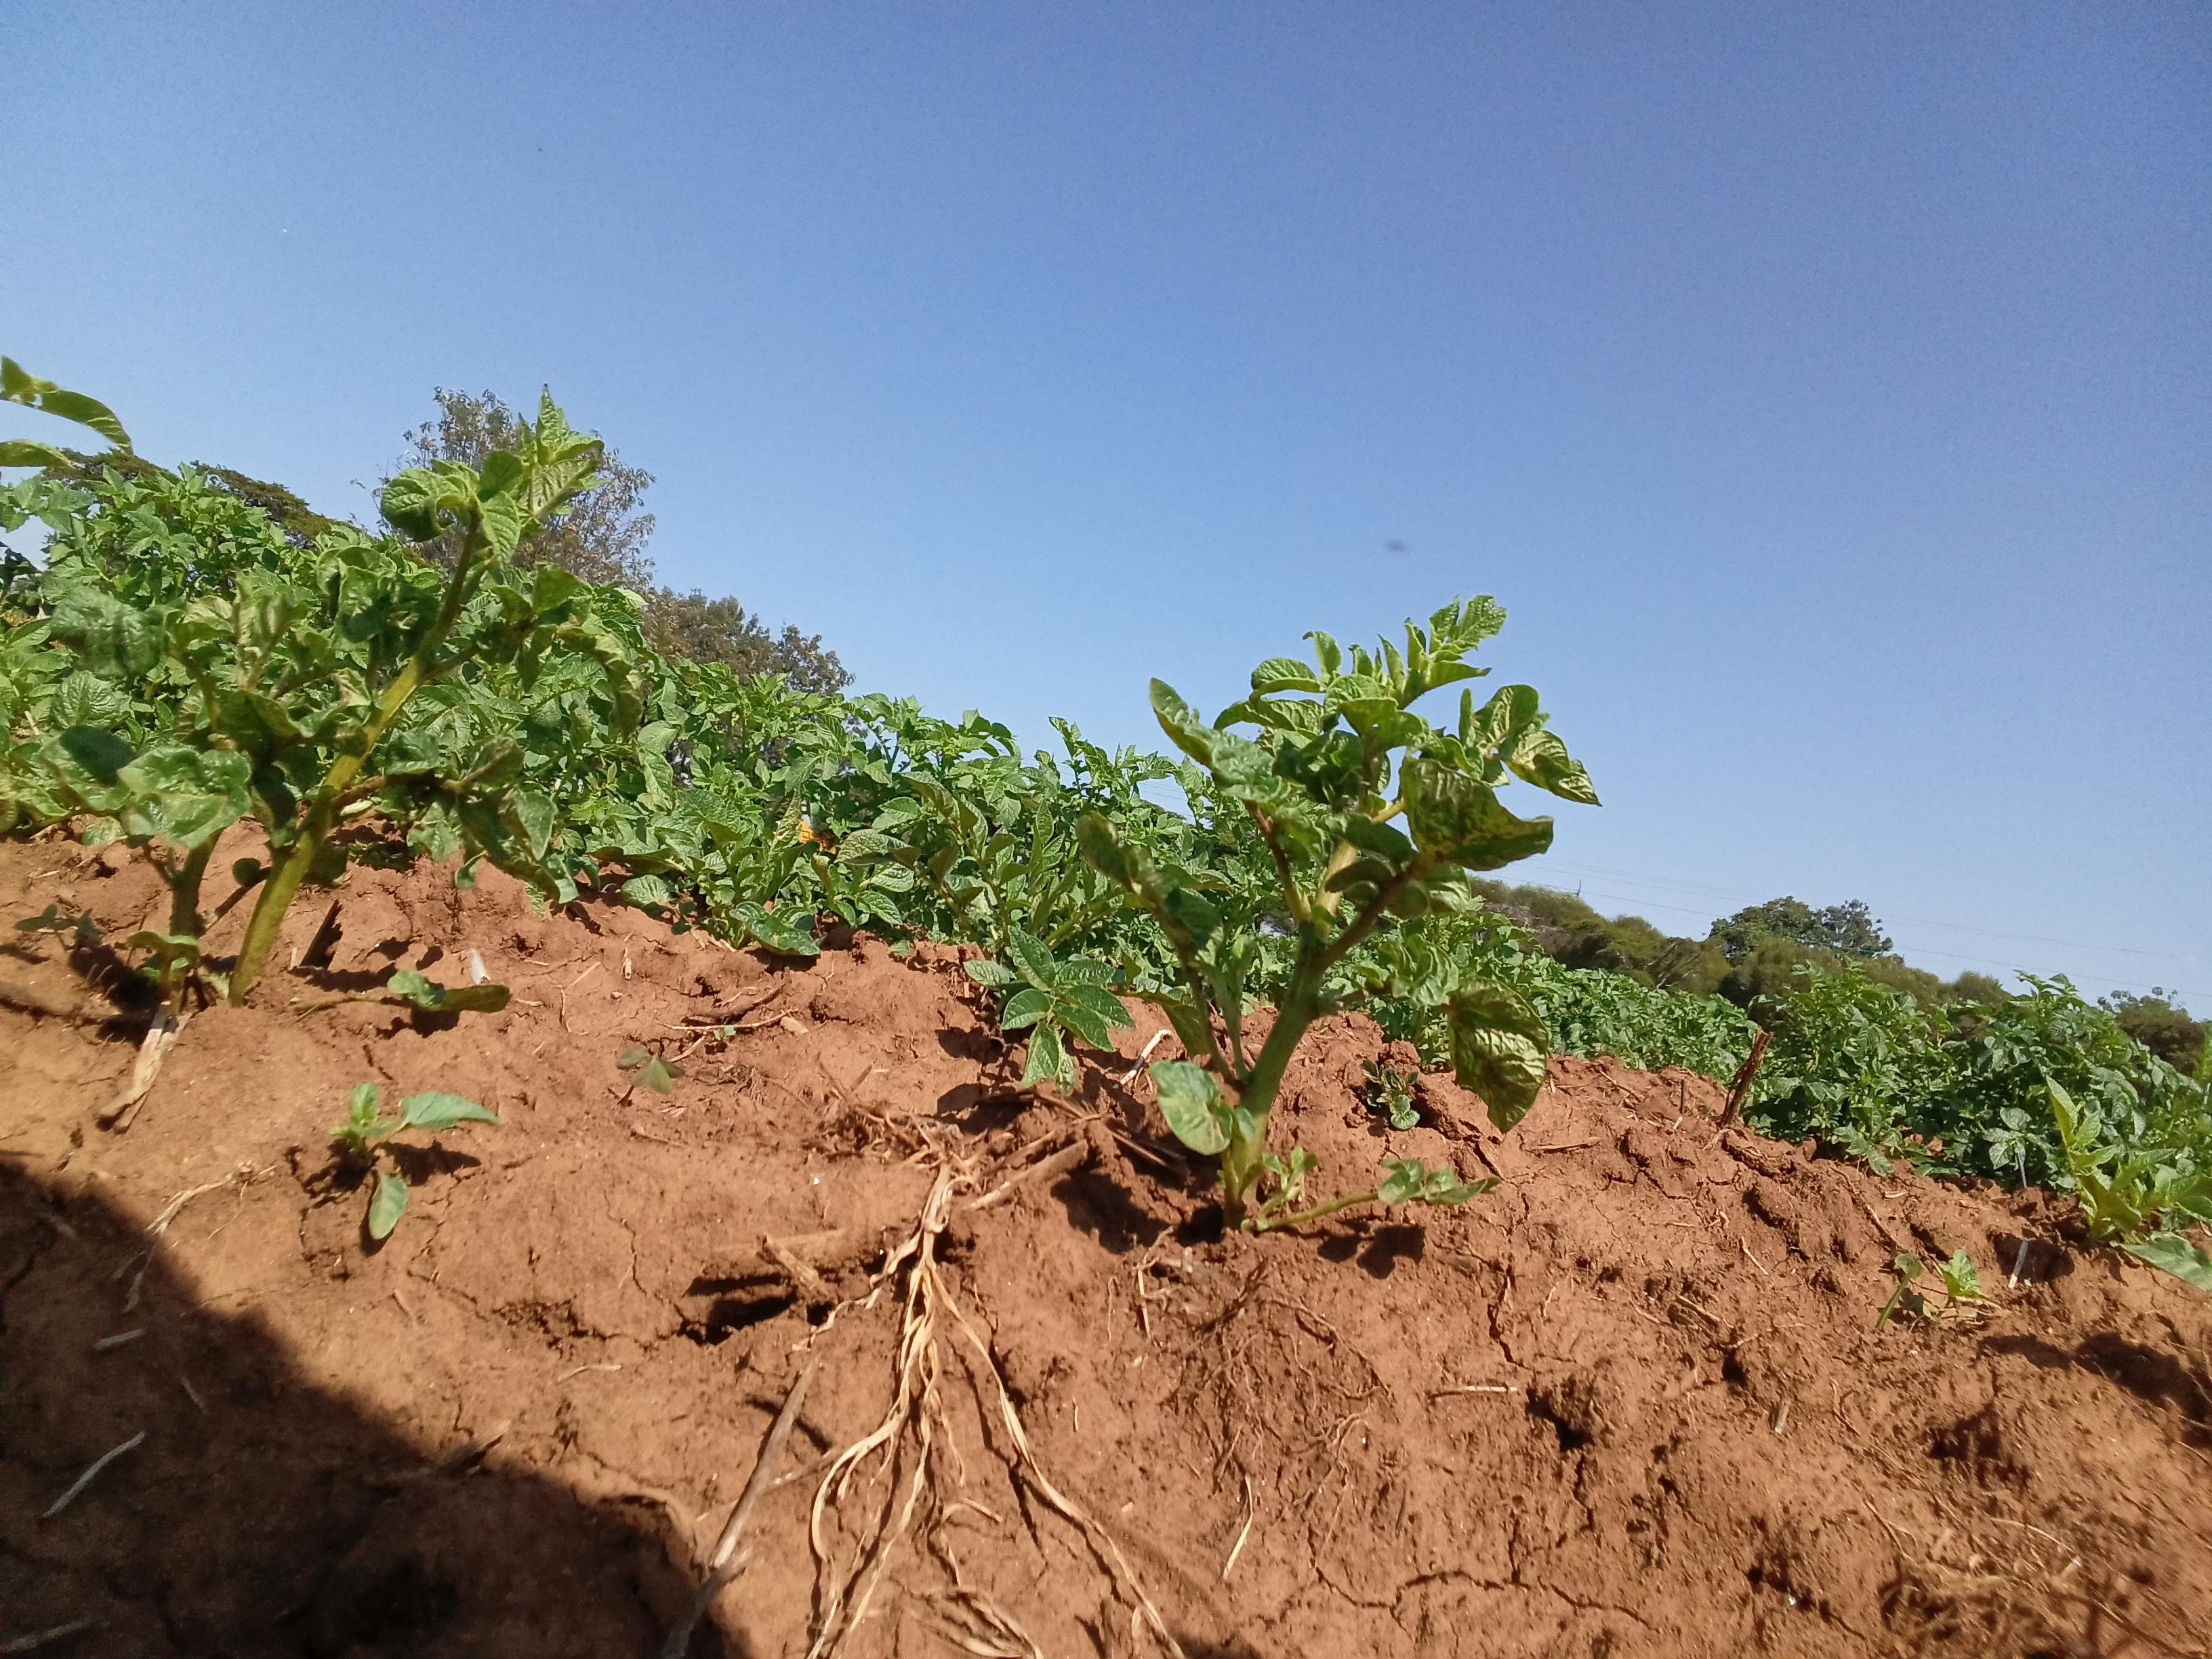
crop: potato
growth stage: vegetative
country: Kenya
